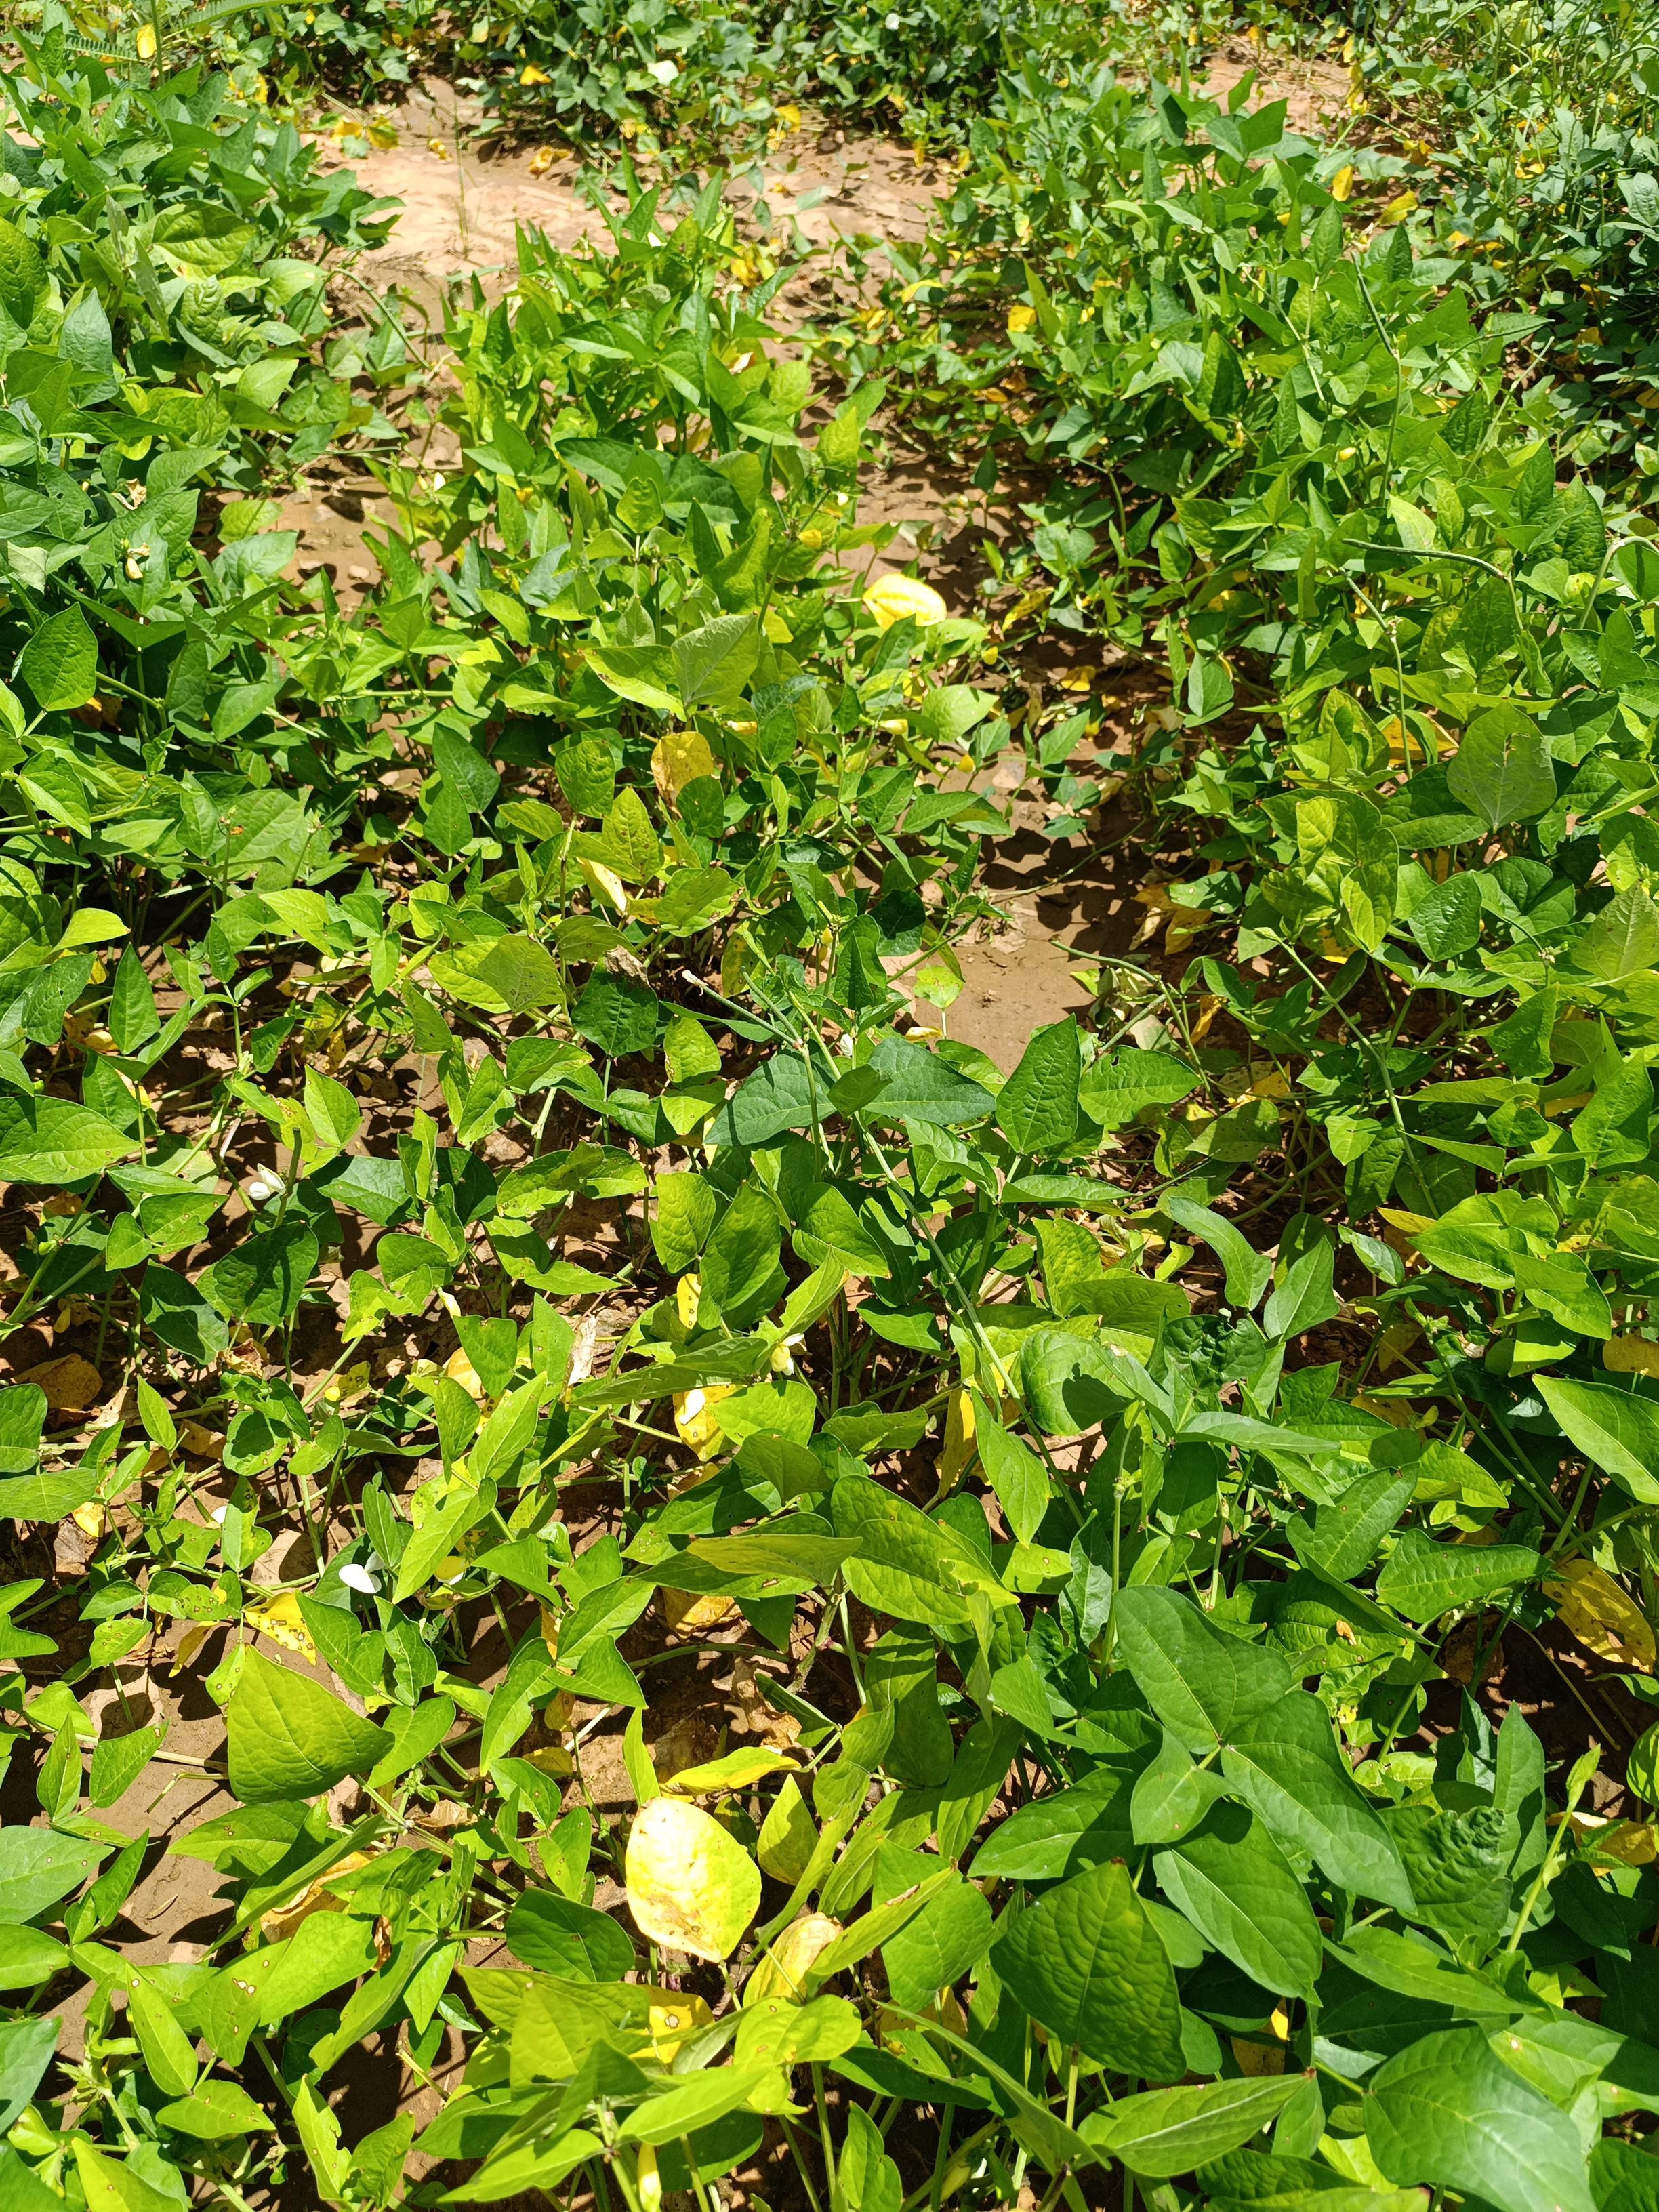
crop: cowpea
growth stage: development pod
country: Nigeria
